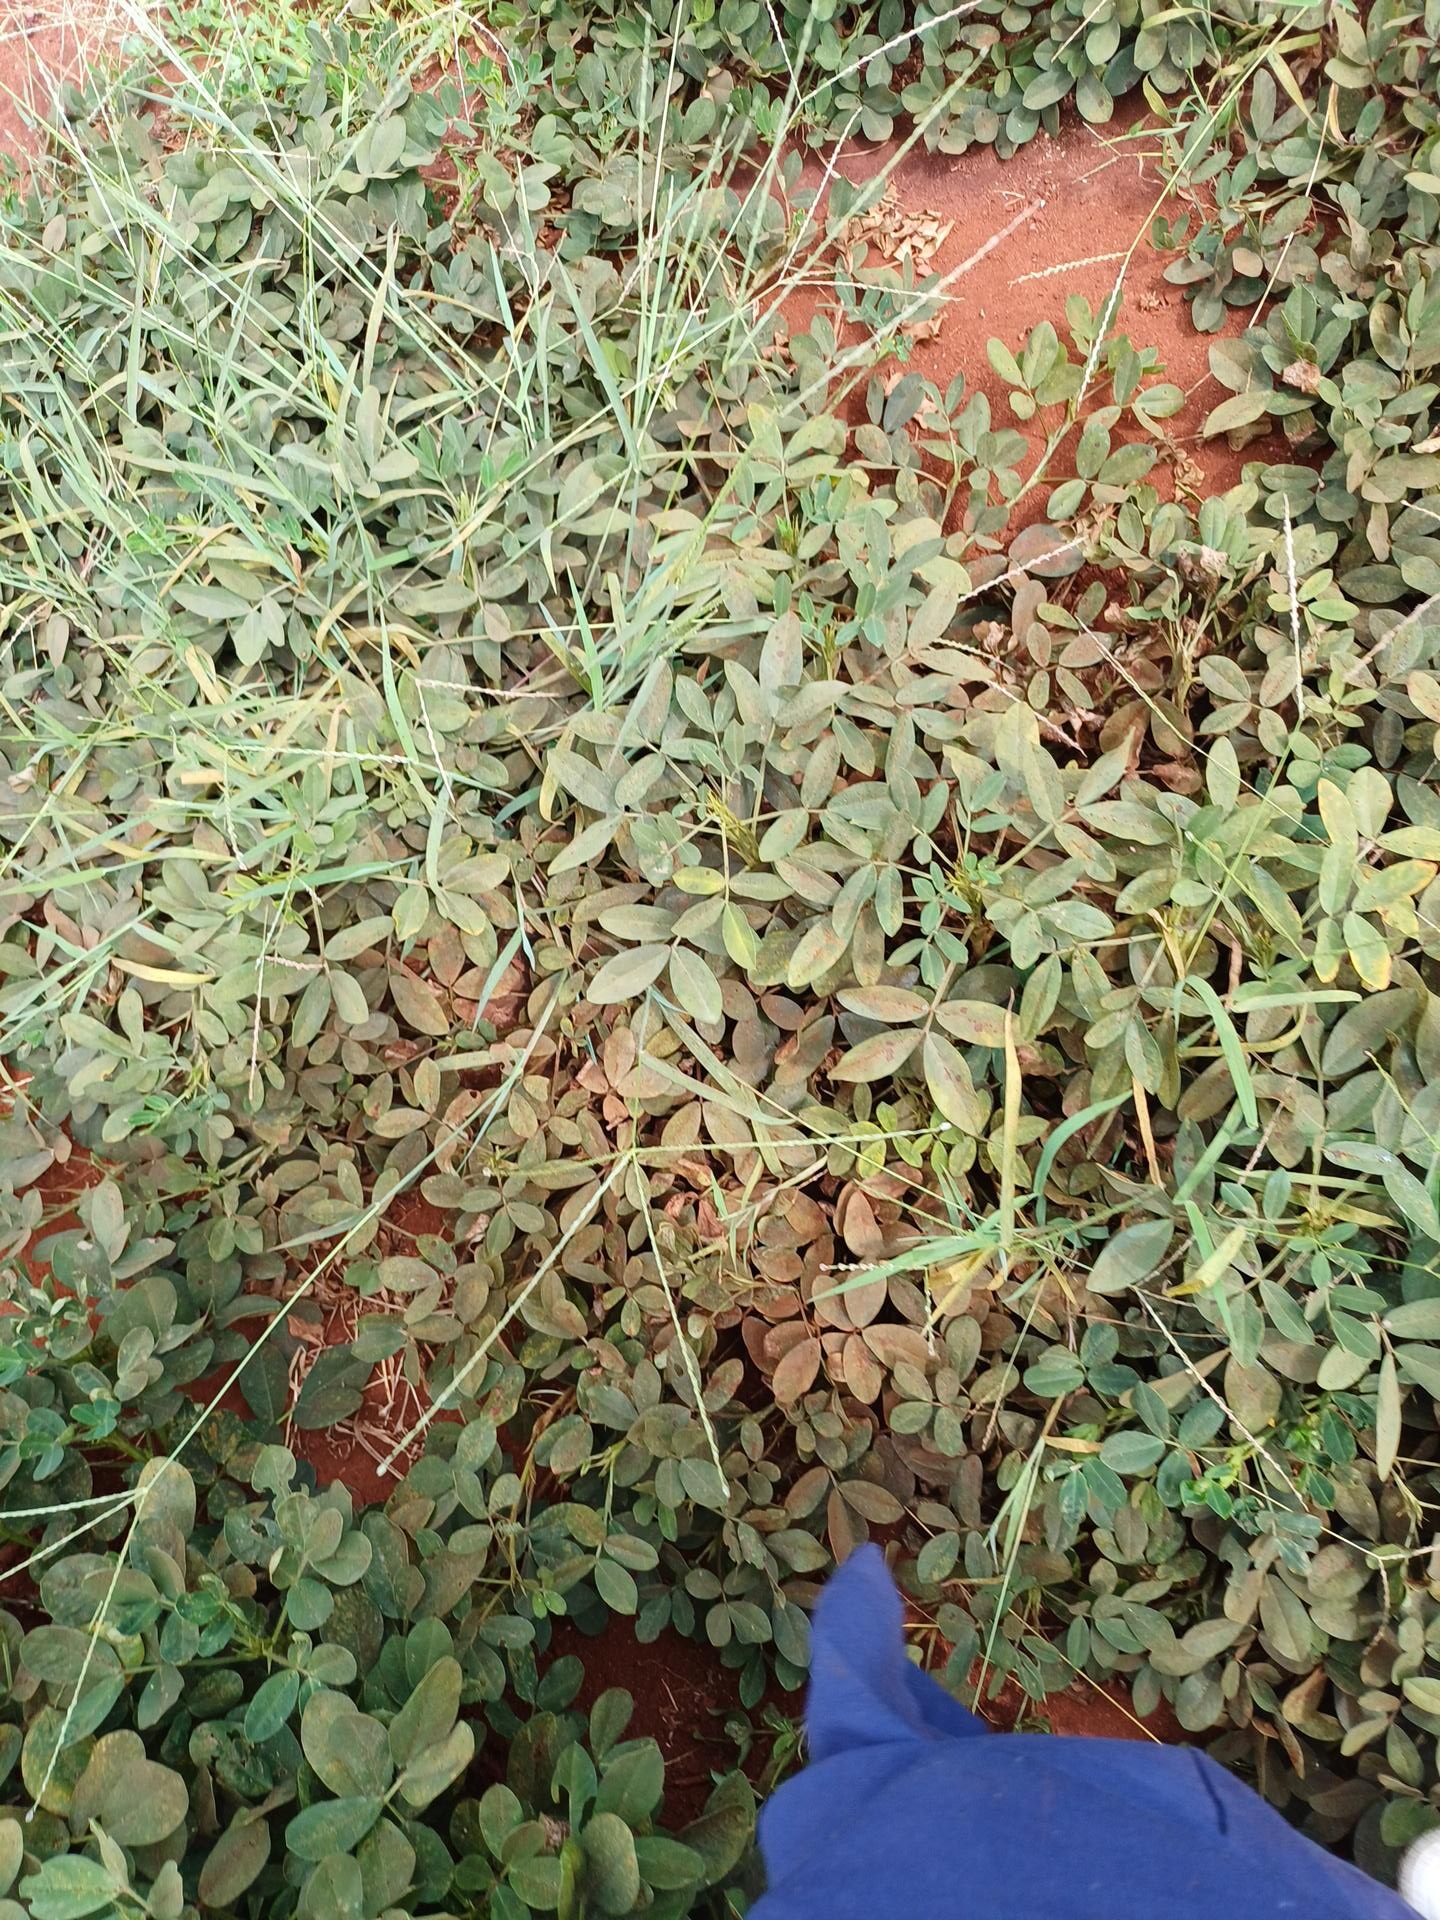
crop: groundnut
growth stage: maturity
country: Kenya
